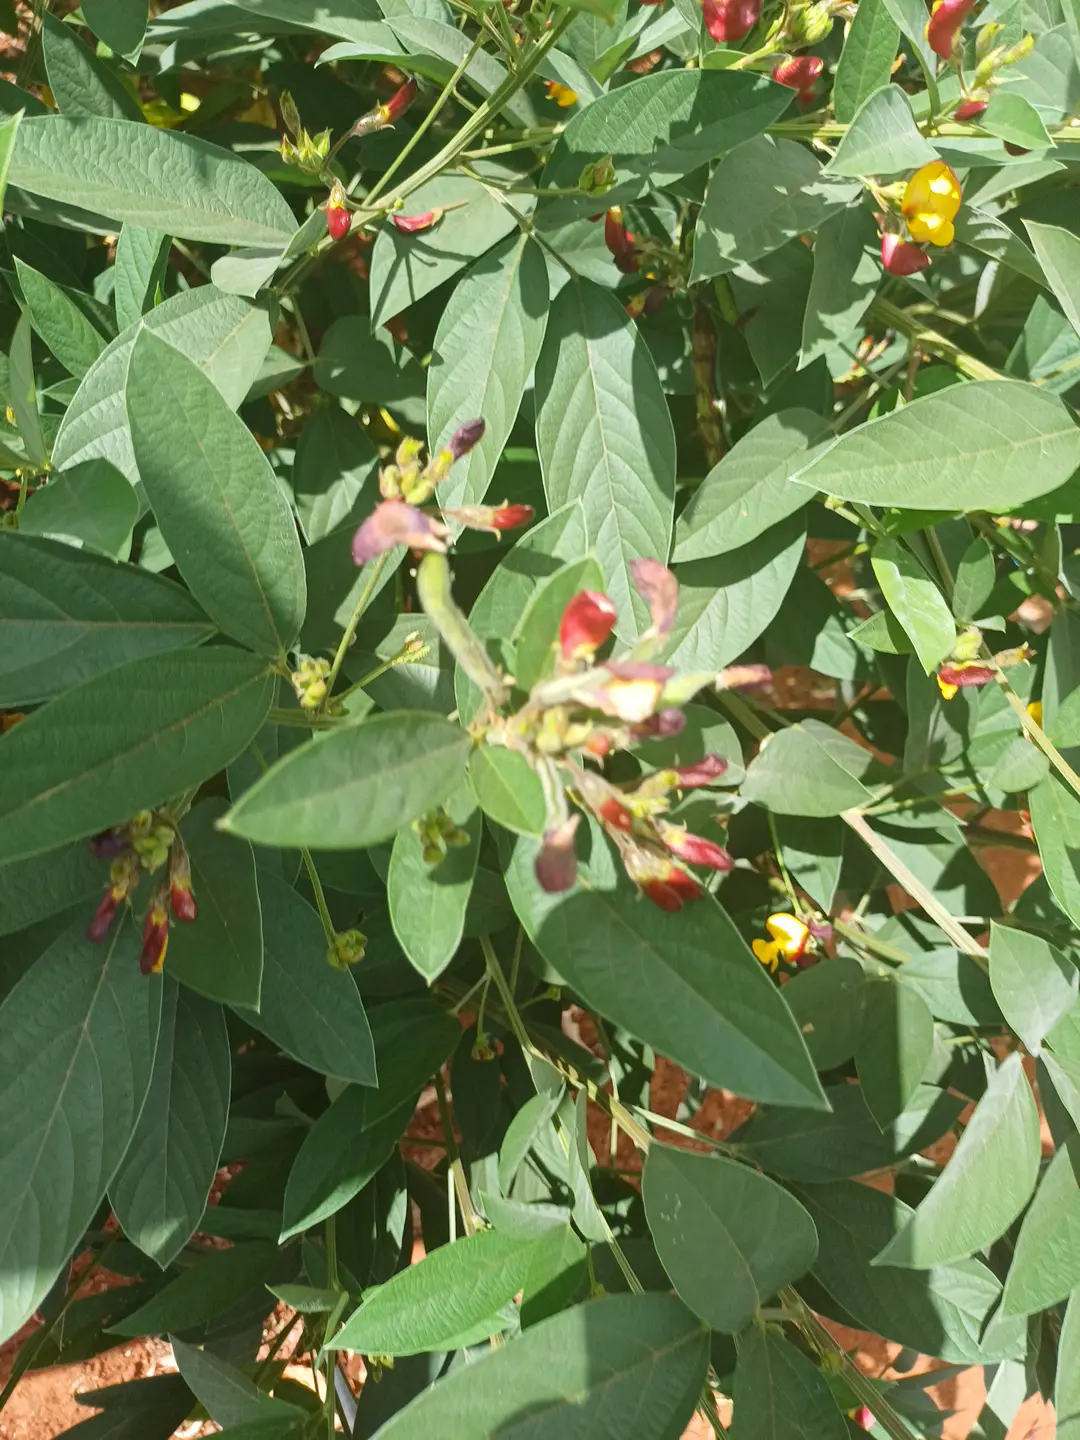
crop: pigeonpea
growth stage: development pod
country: Kenya
